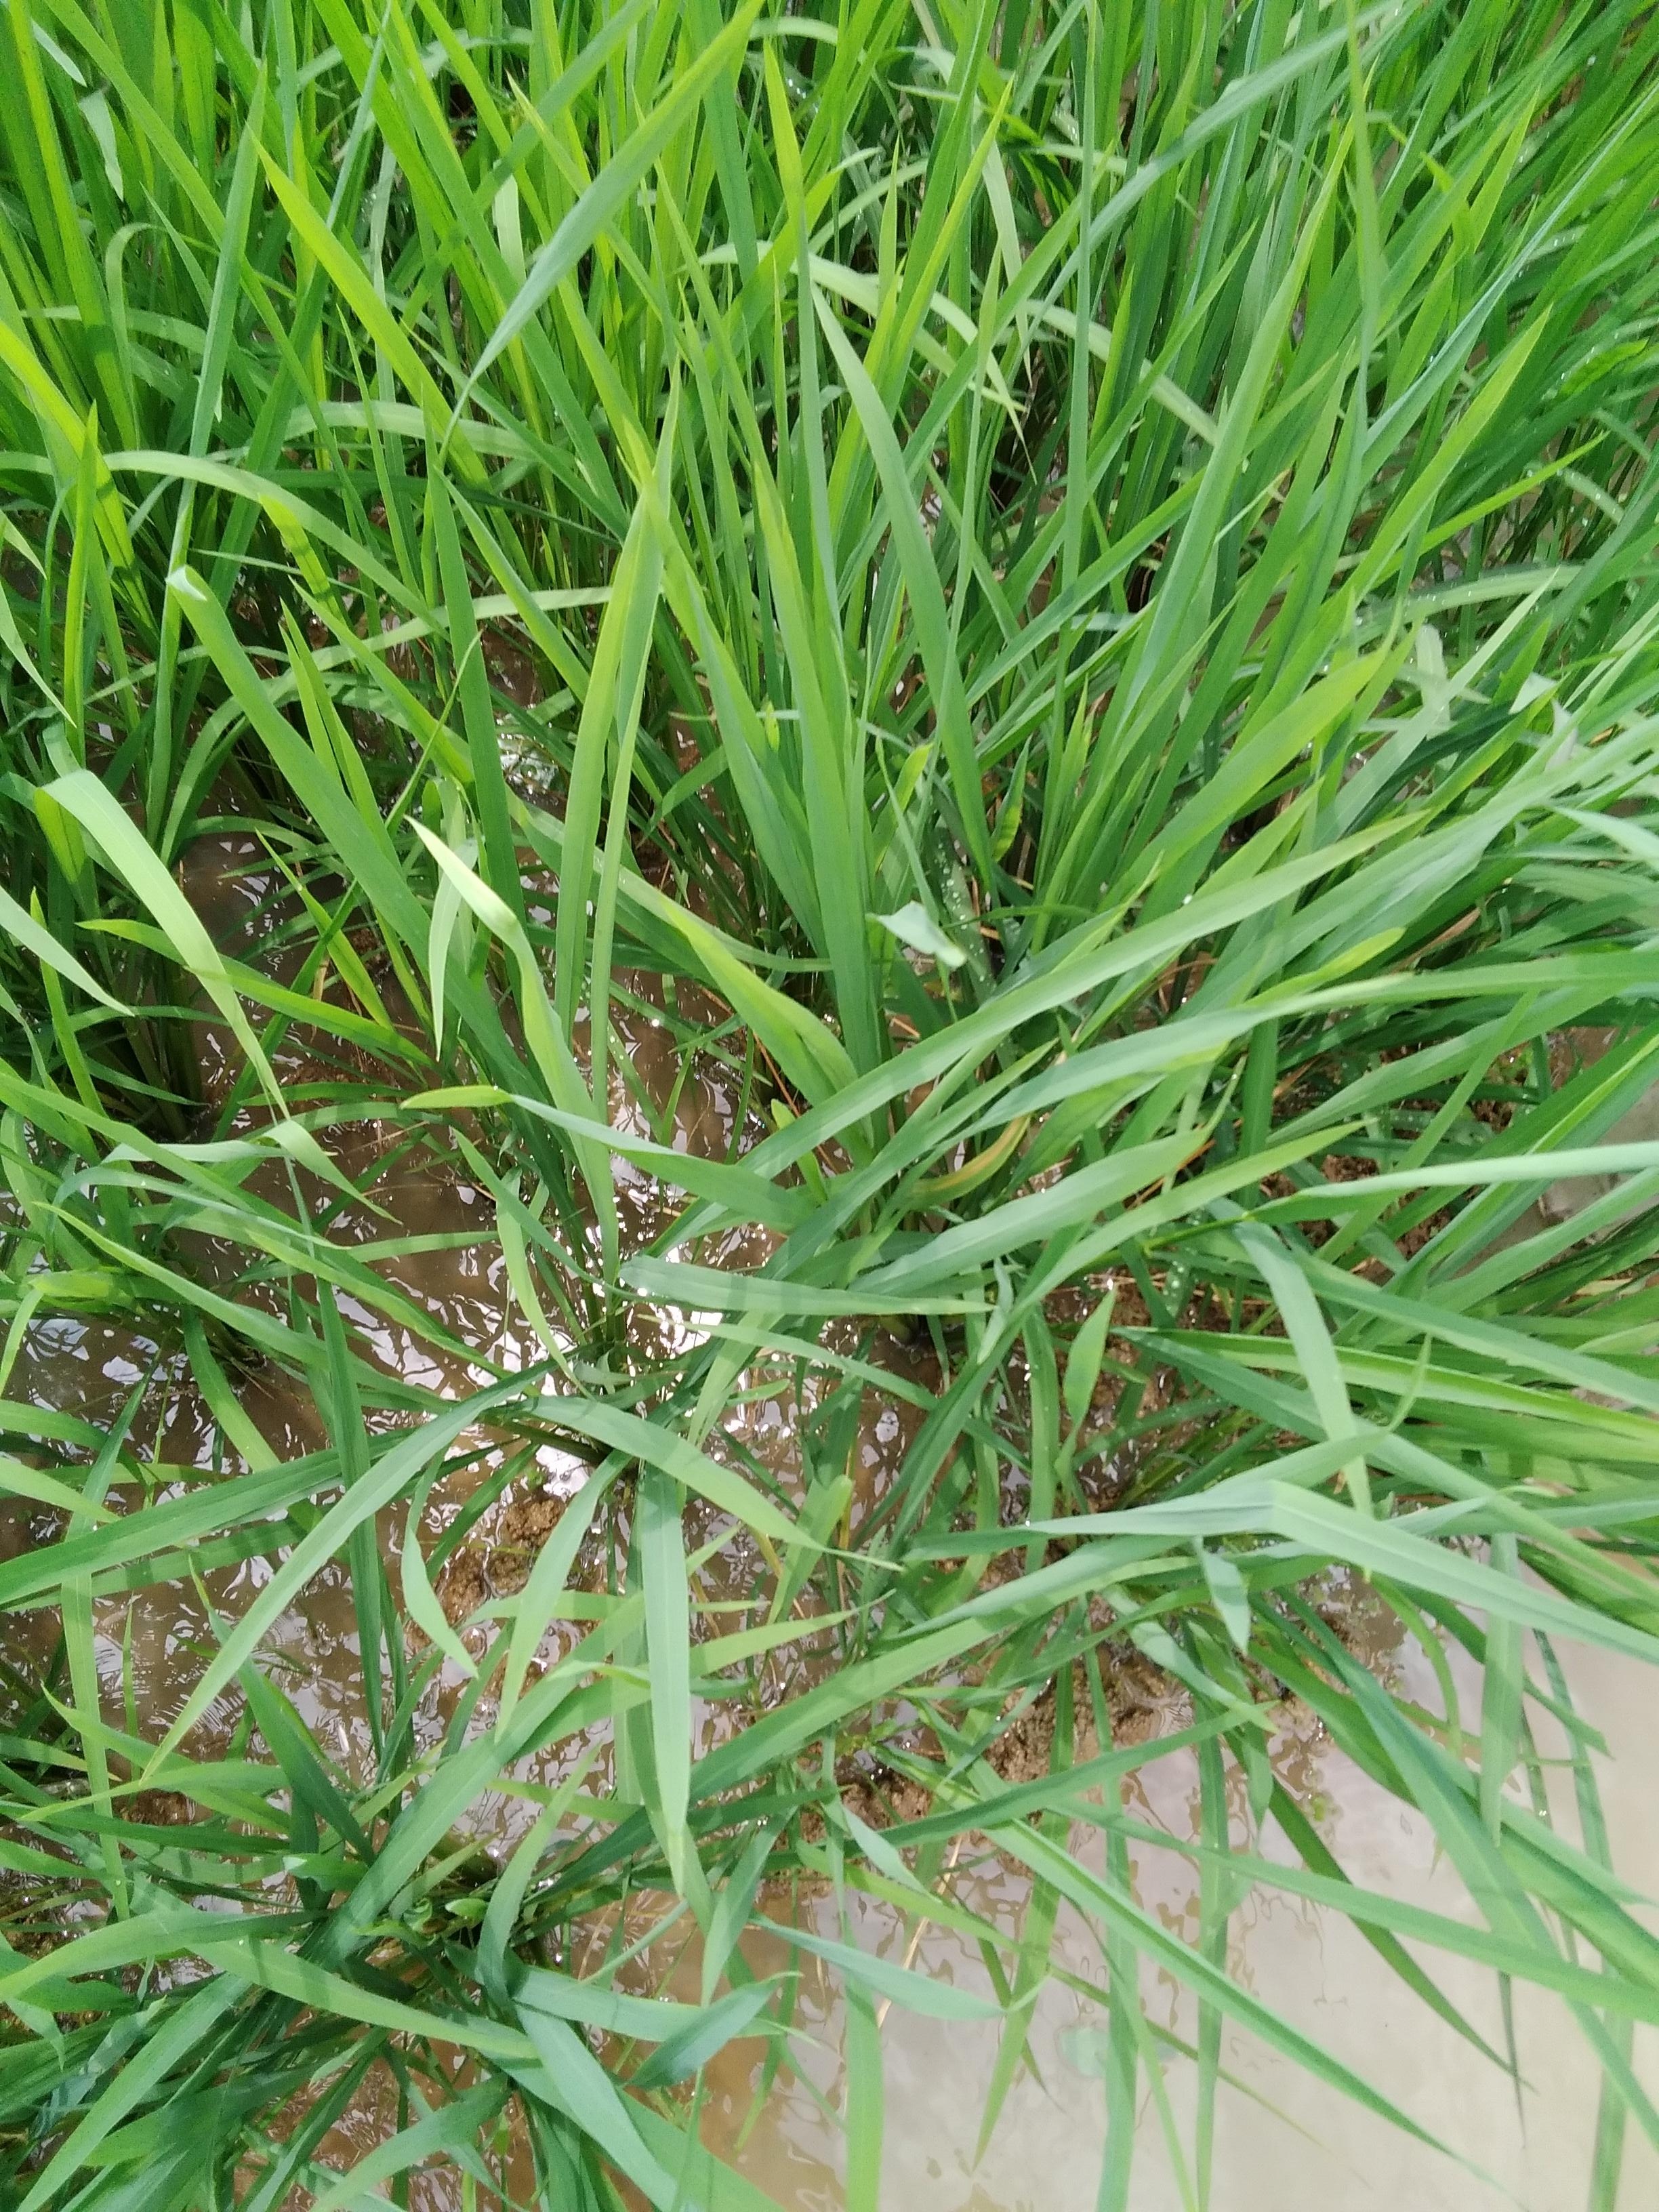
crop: rice
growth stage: vegetative
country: Nigeria
